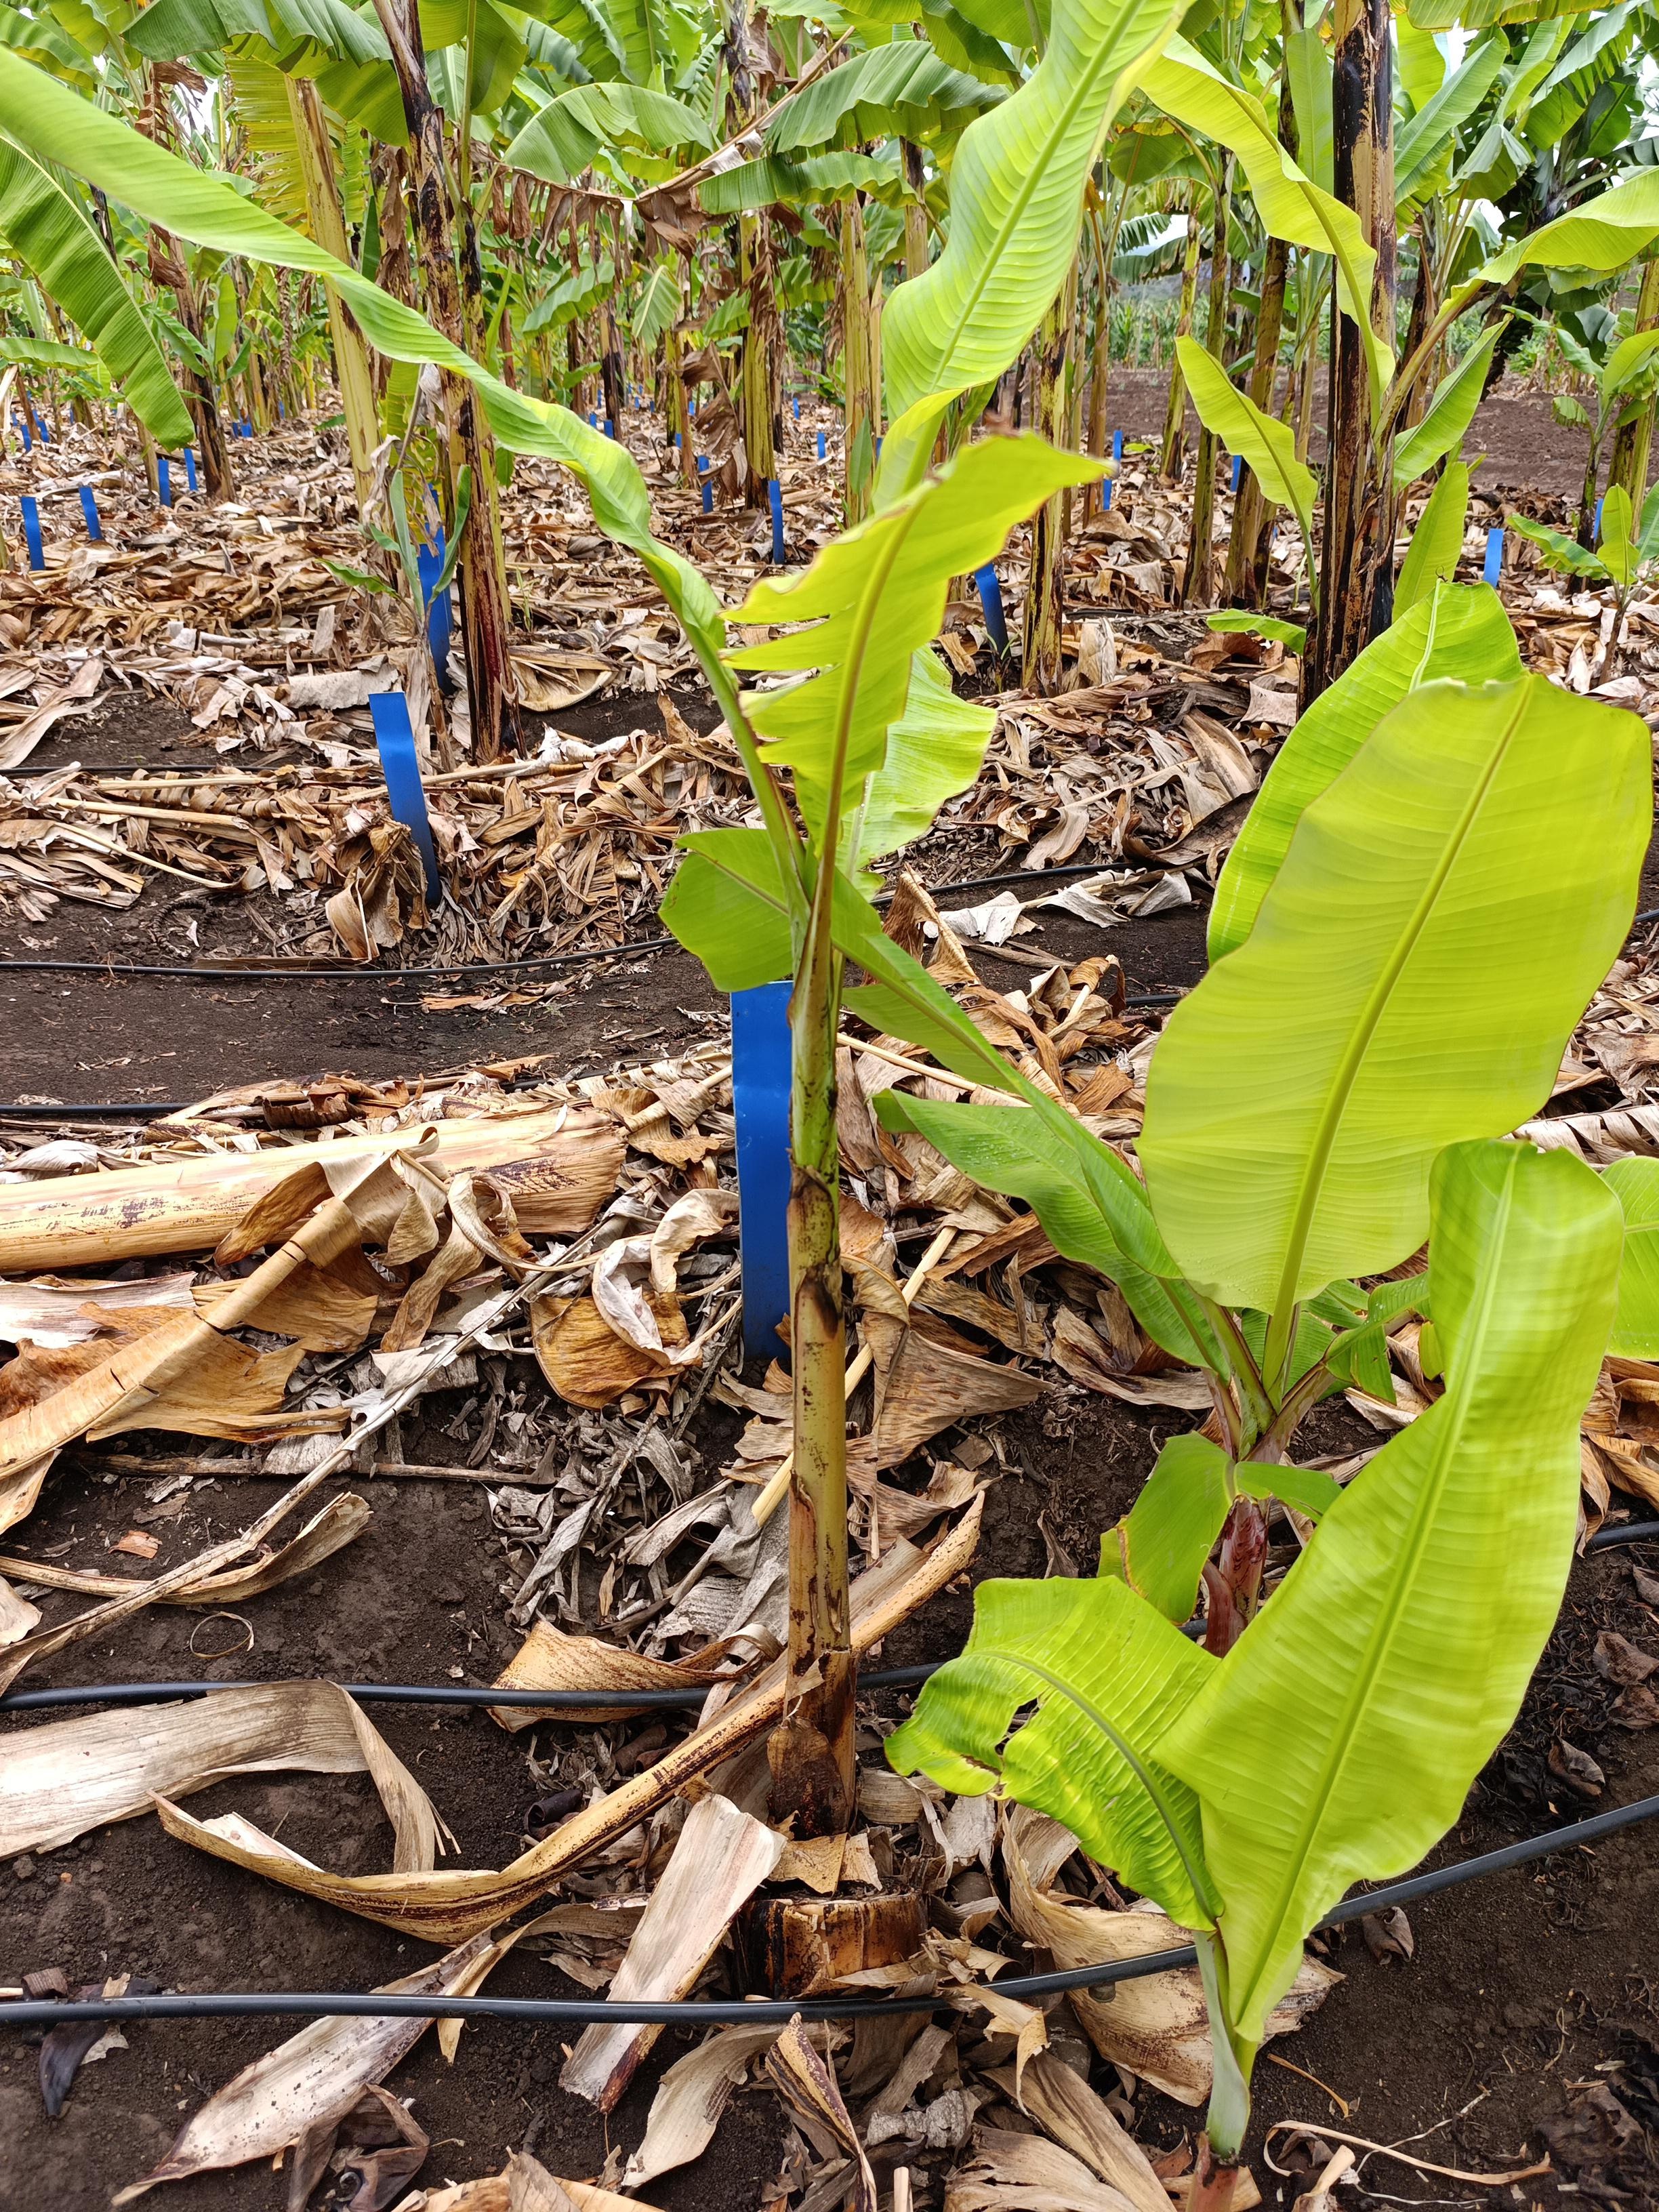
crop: banana
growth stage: vegetative
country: Tanzania
